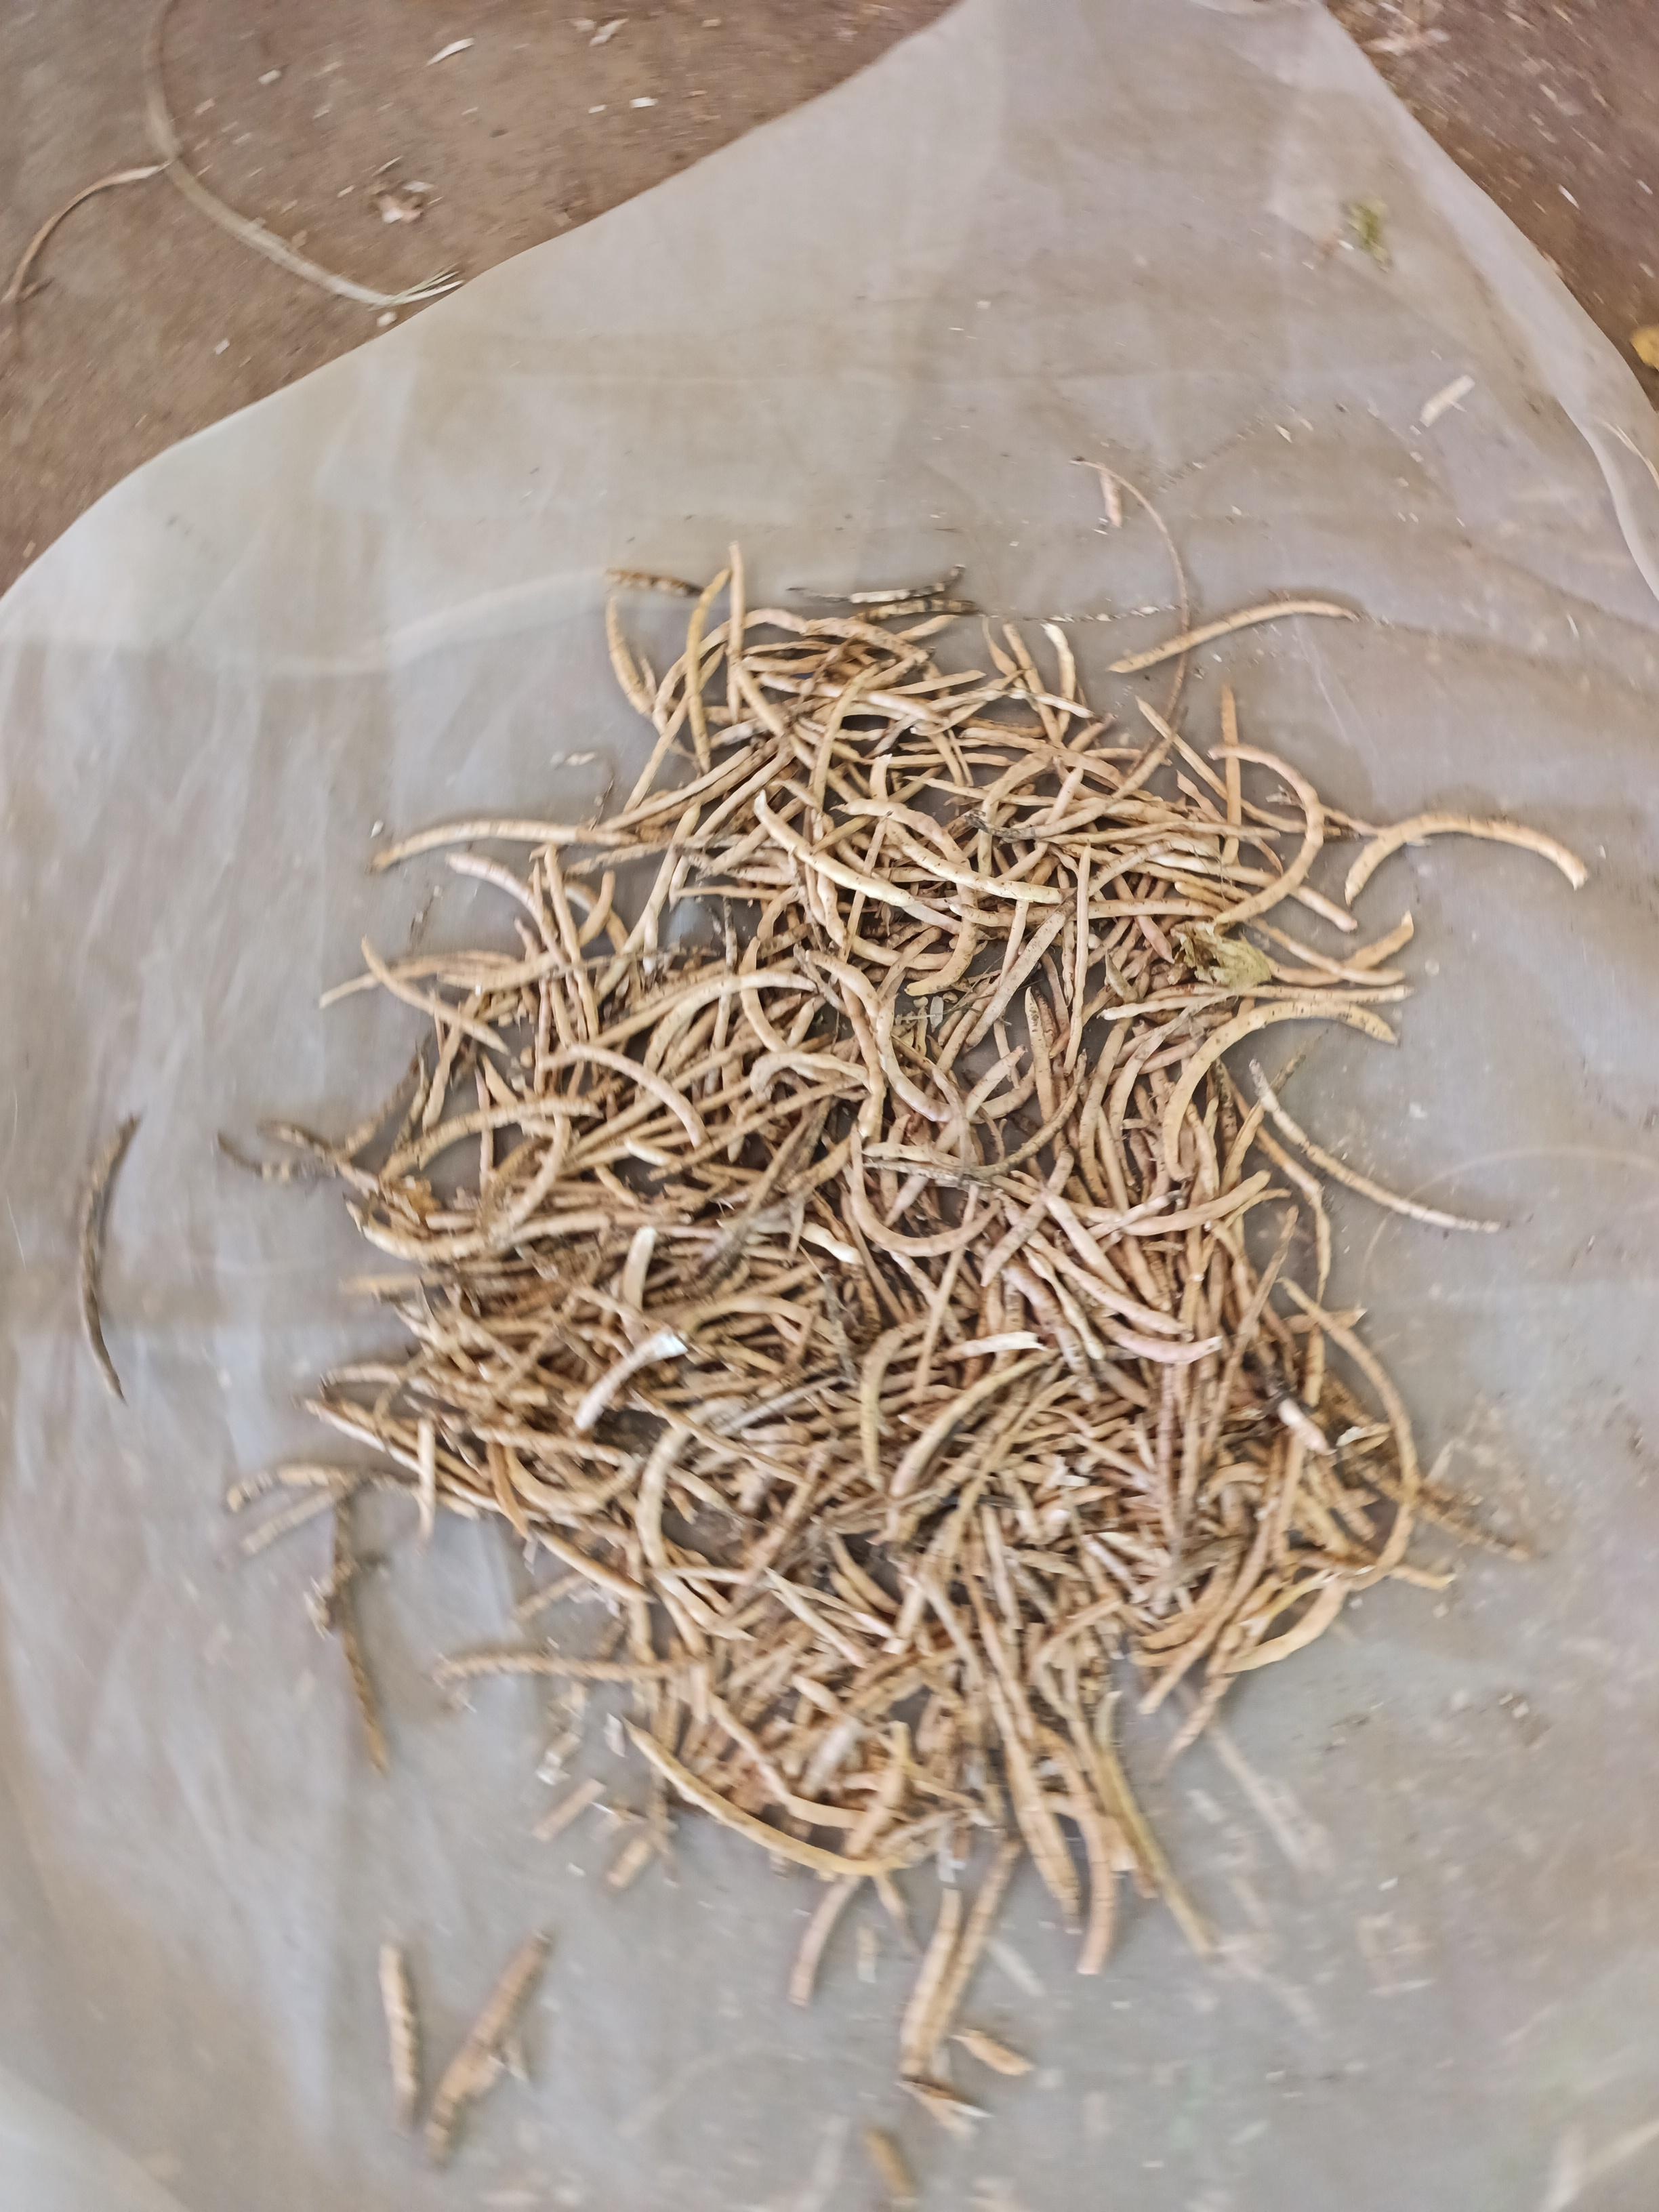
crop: cowpea
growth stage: harvest
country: Nigeria
